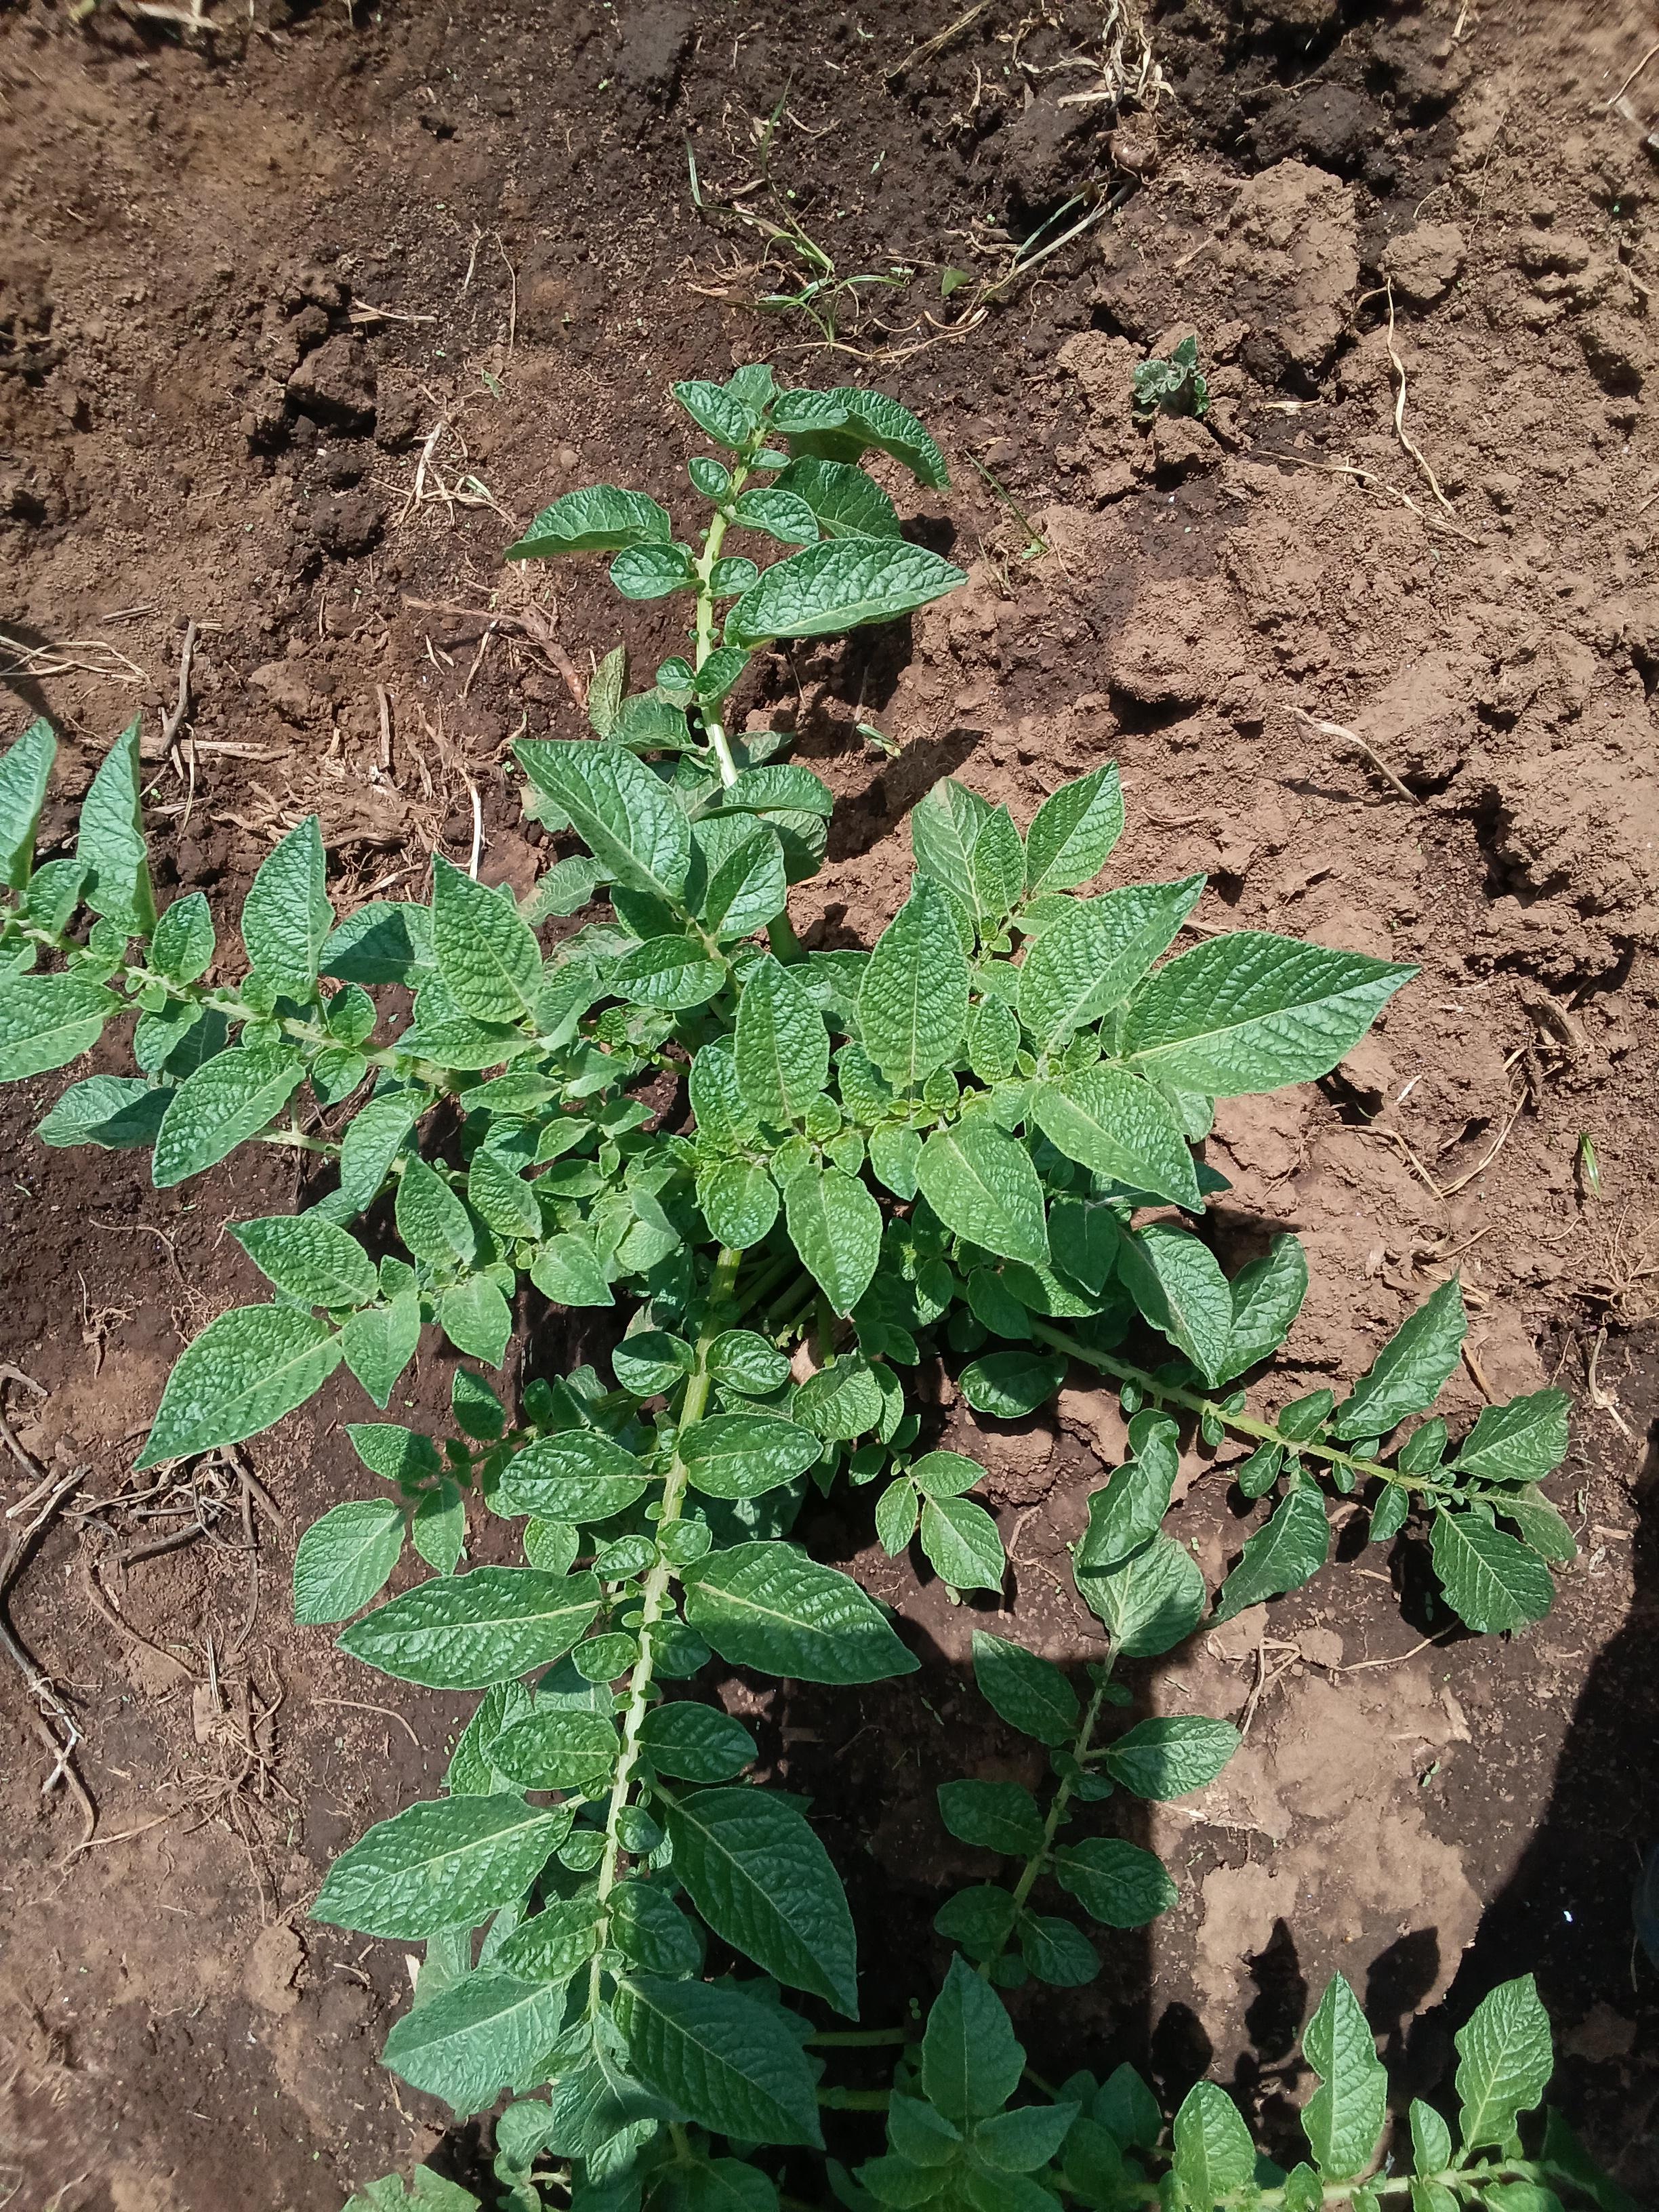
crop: potato
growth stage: vegetative
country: Kenya
